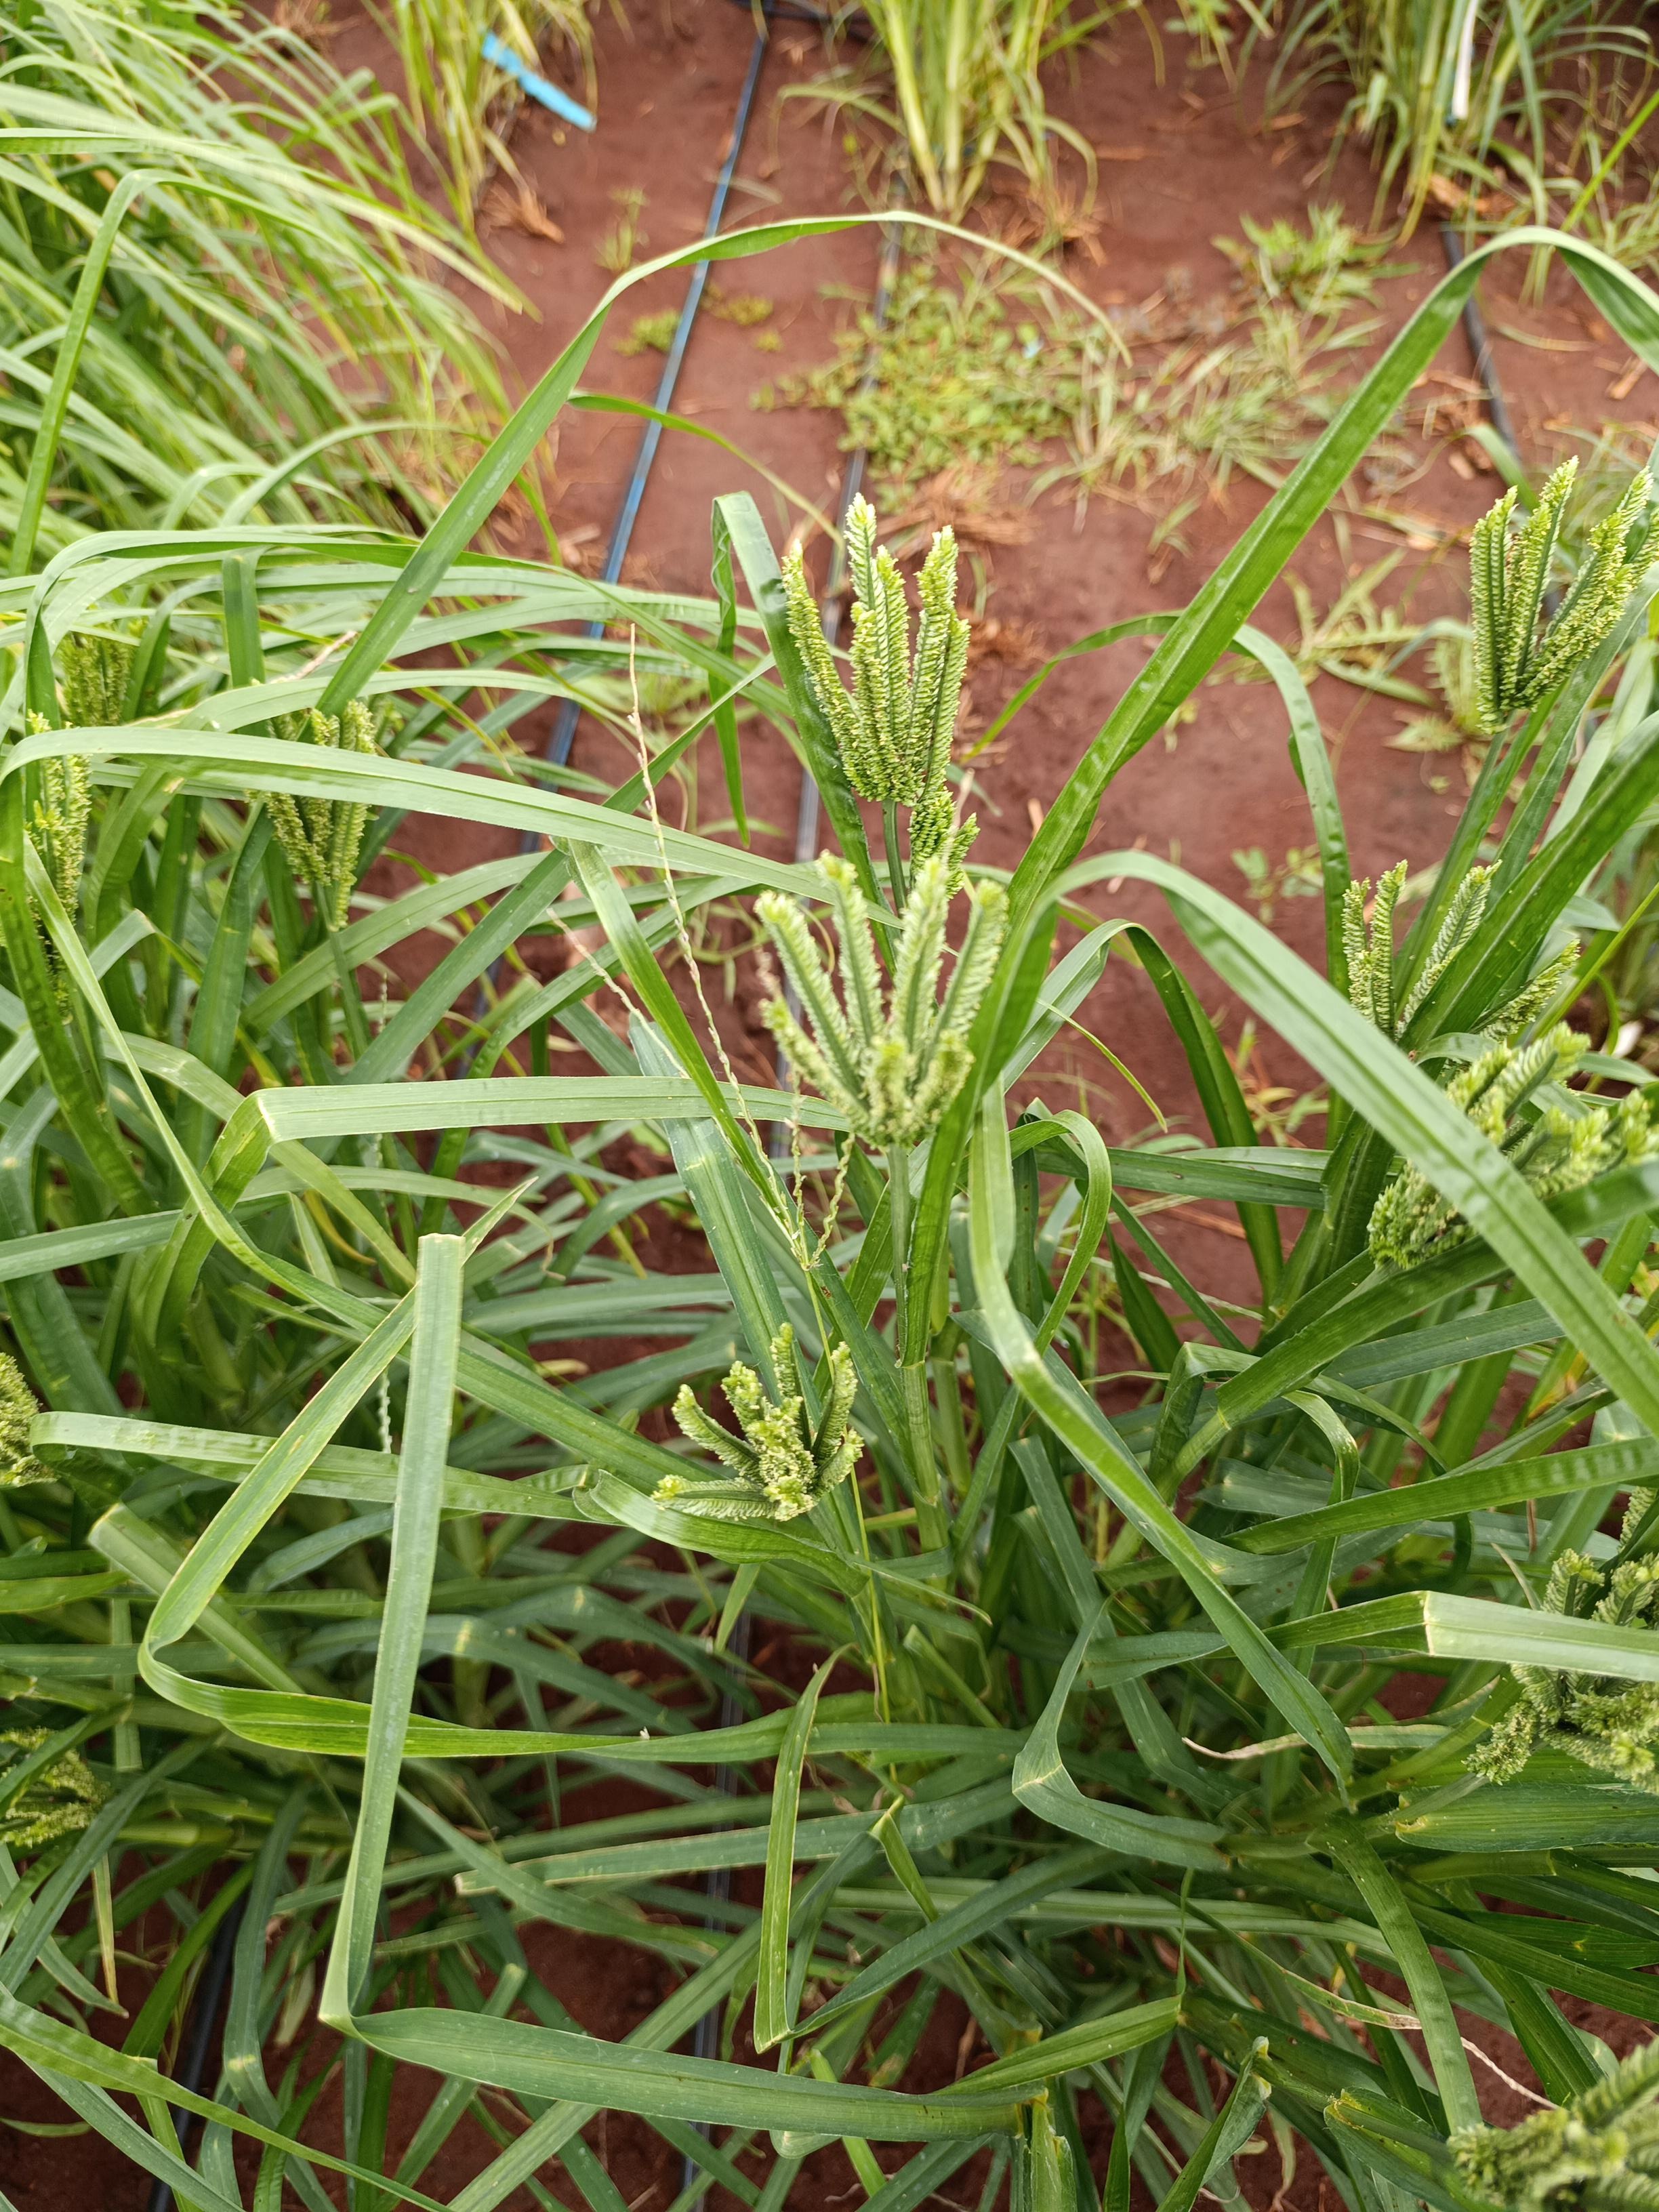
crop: finger millet
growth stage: flowering
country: Kenya
